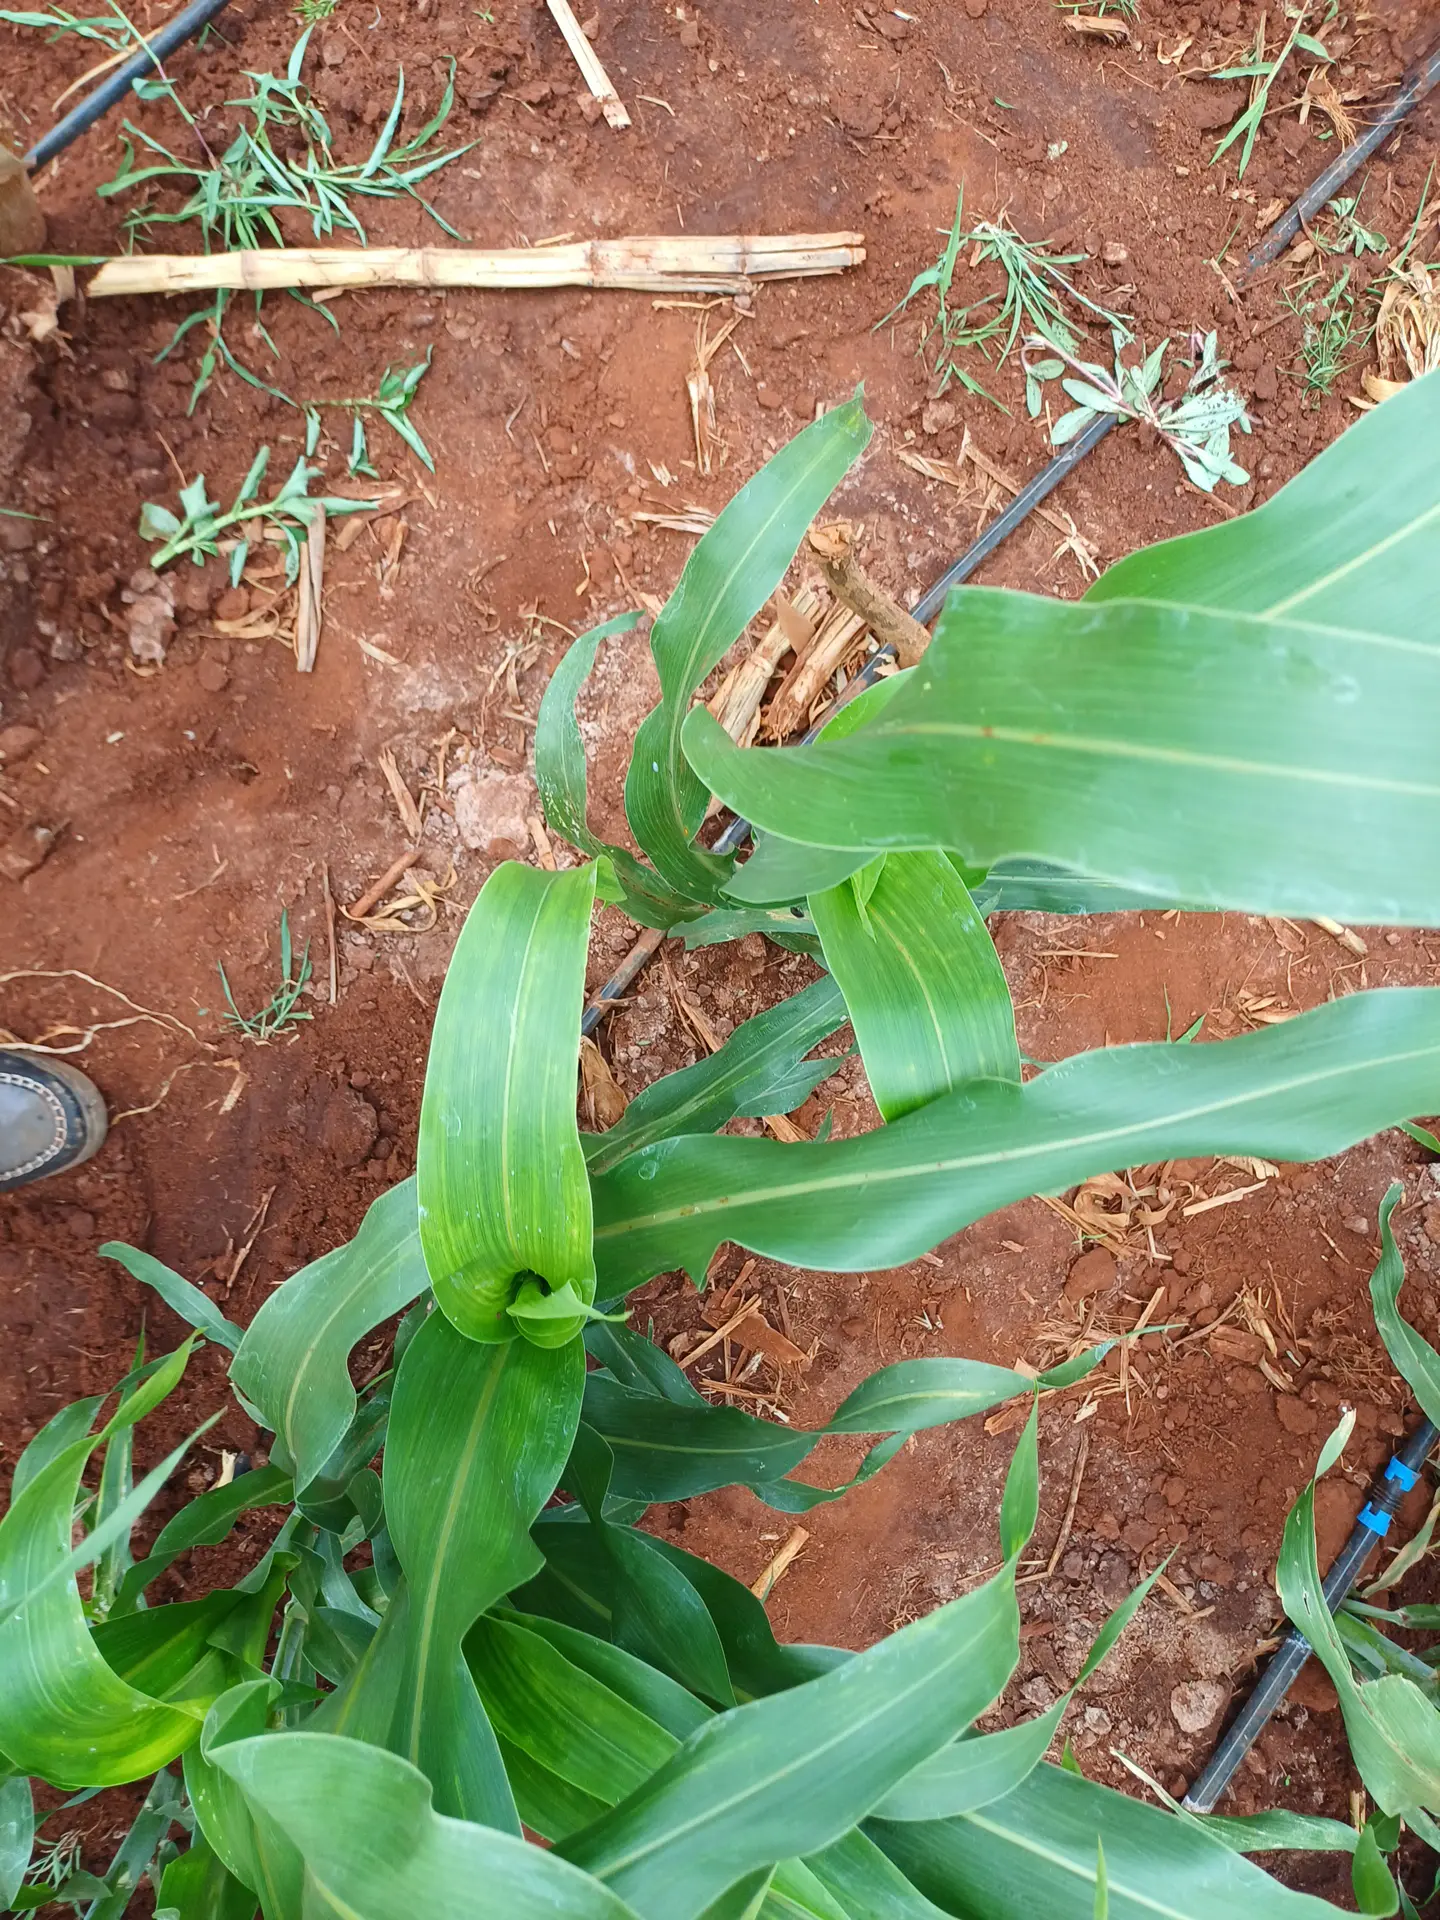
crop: sorghum
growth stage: vegetative
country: Kenya
